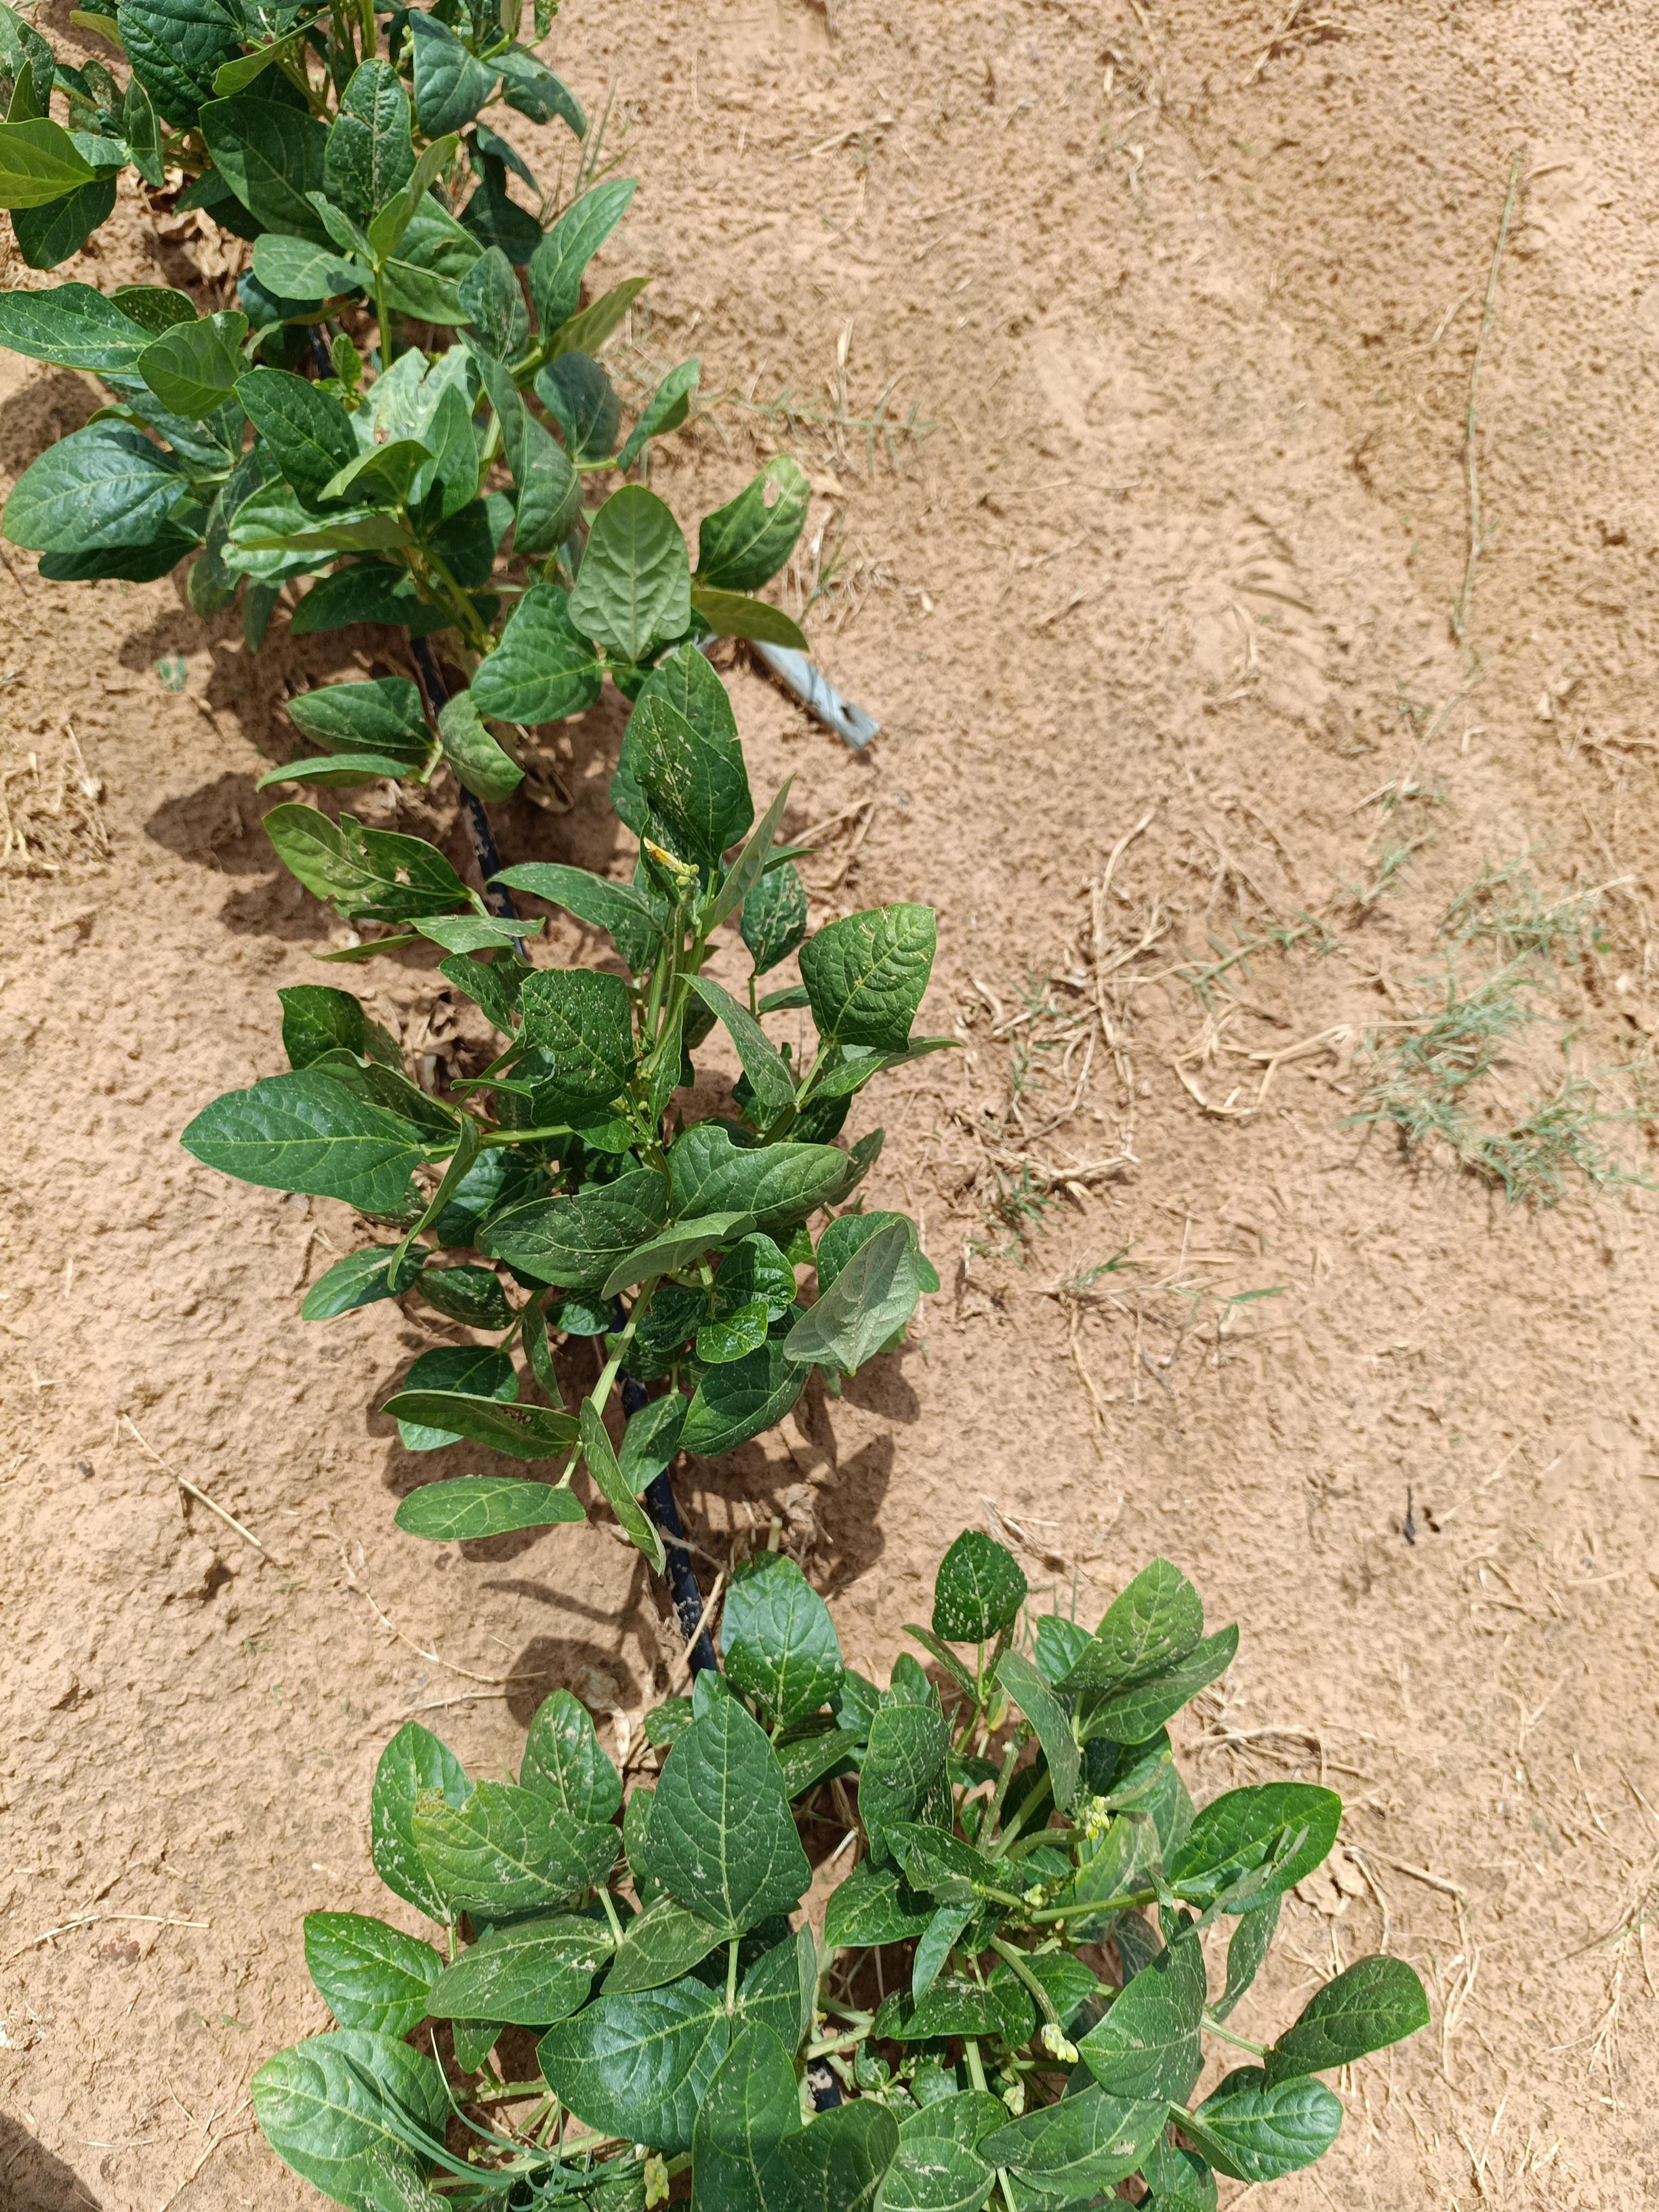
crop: cowpea
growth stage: development pod
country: Nigeria
